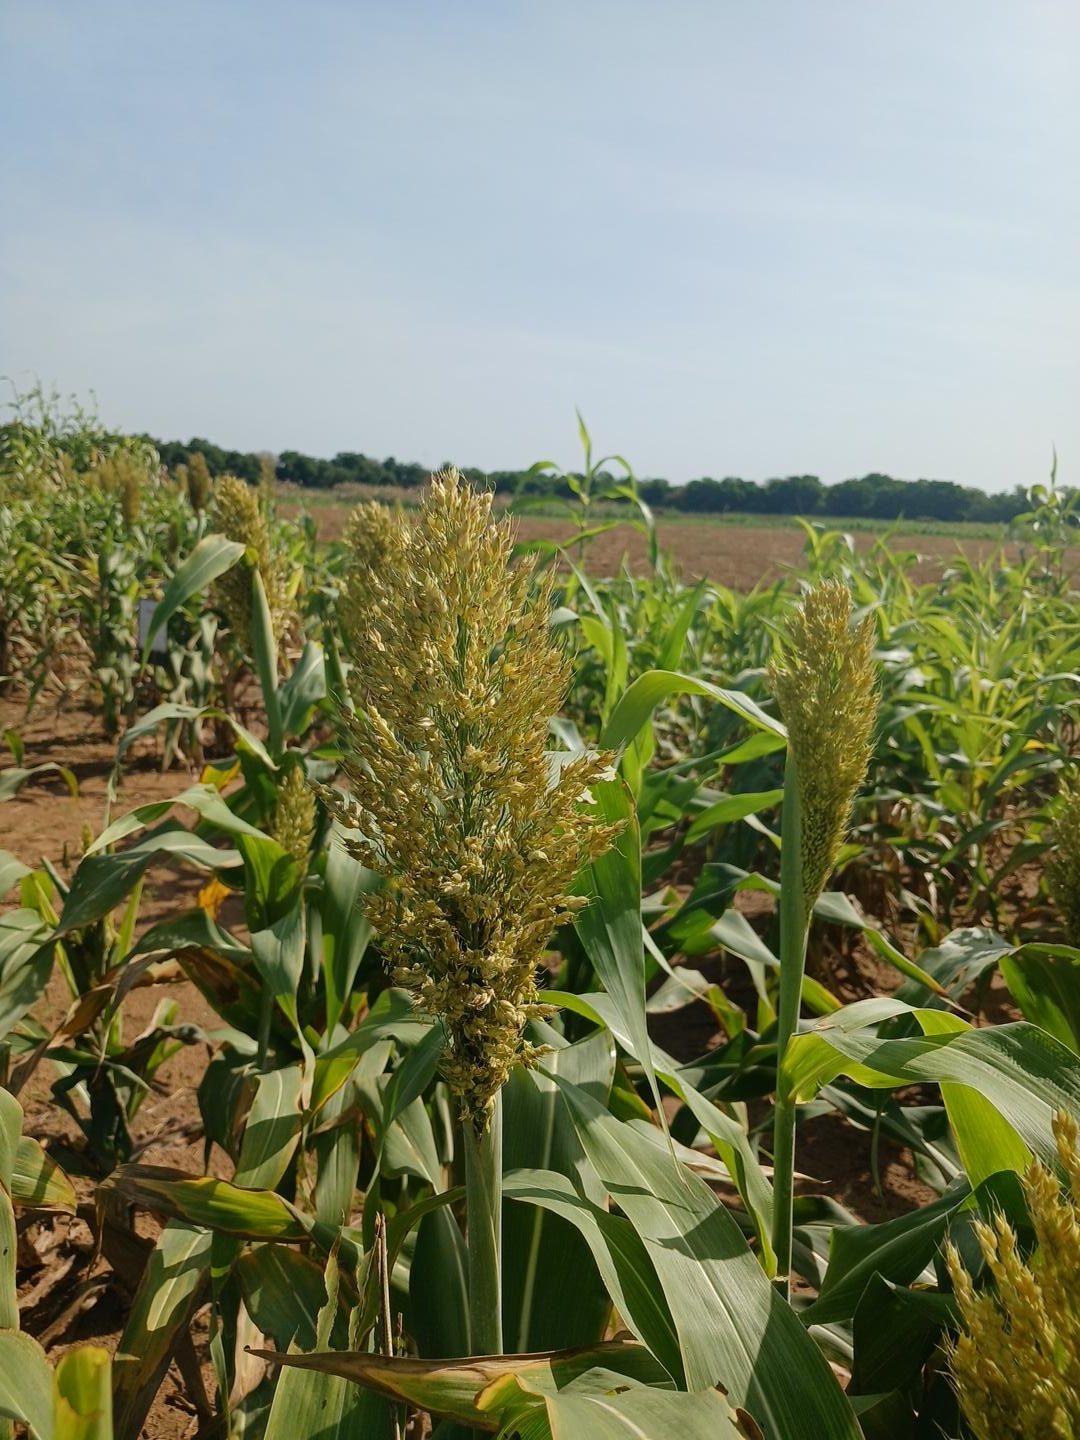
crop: sorghum
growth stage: filling grain
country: Senegal
